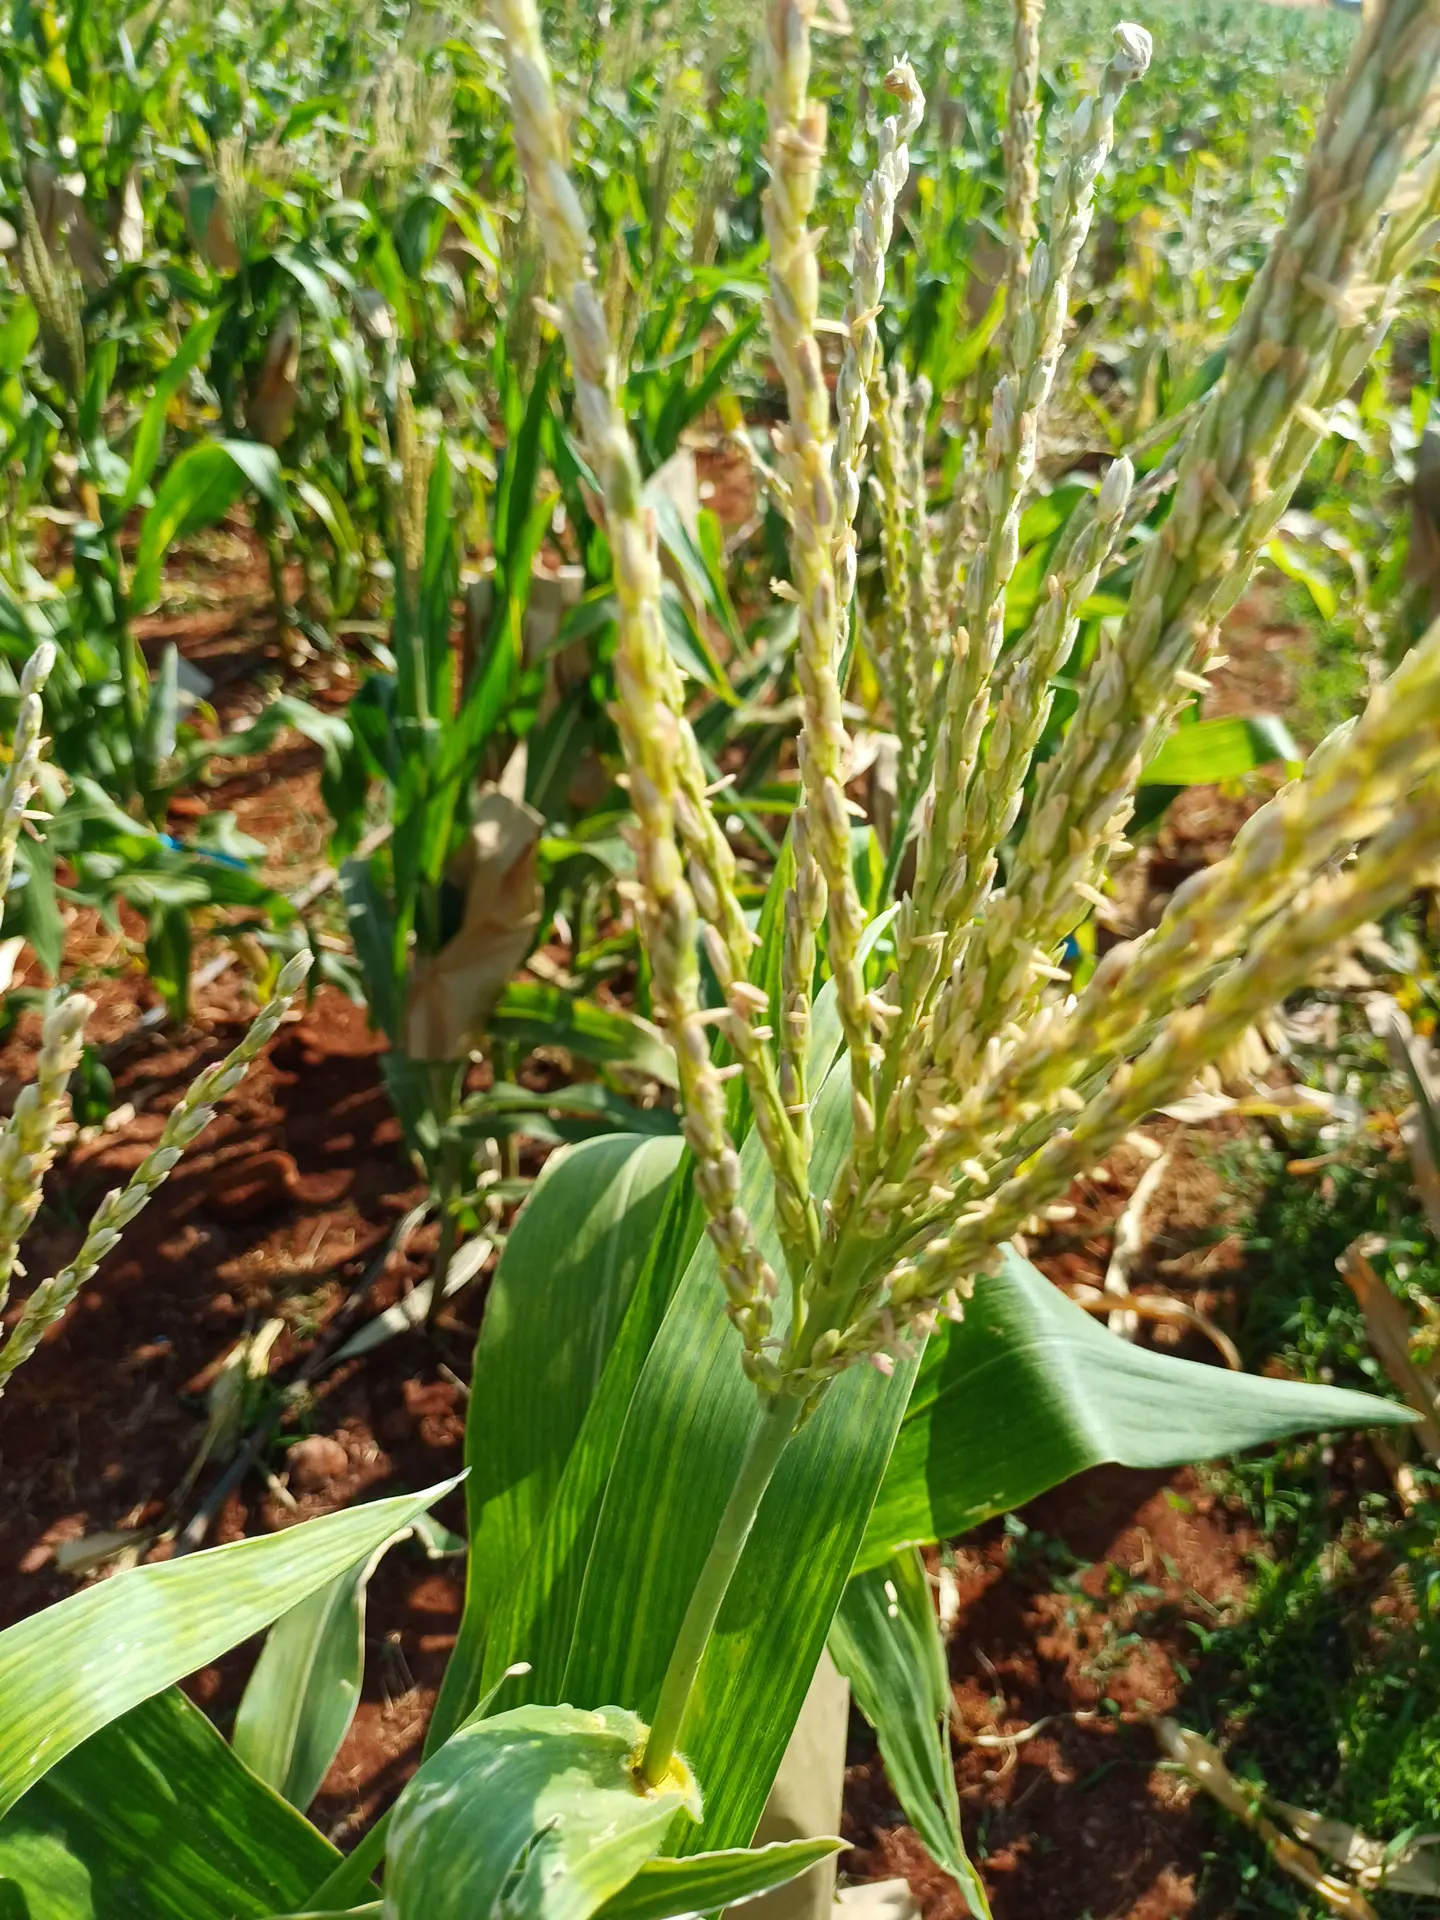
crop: maize
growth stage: flowering
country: Kenya
